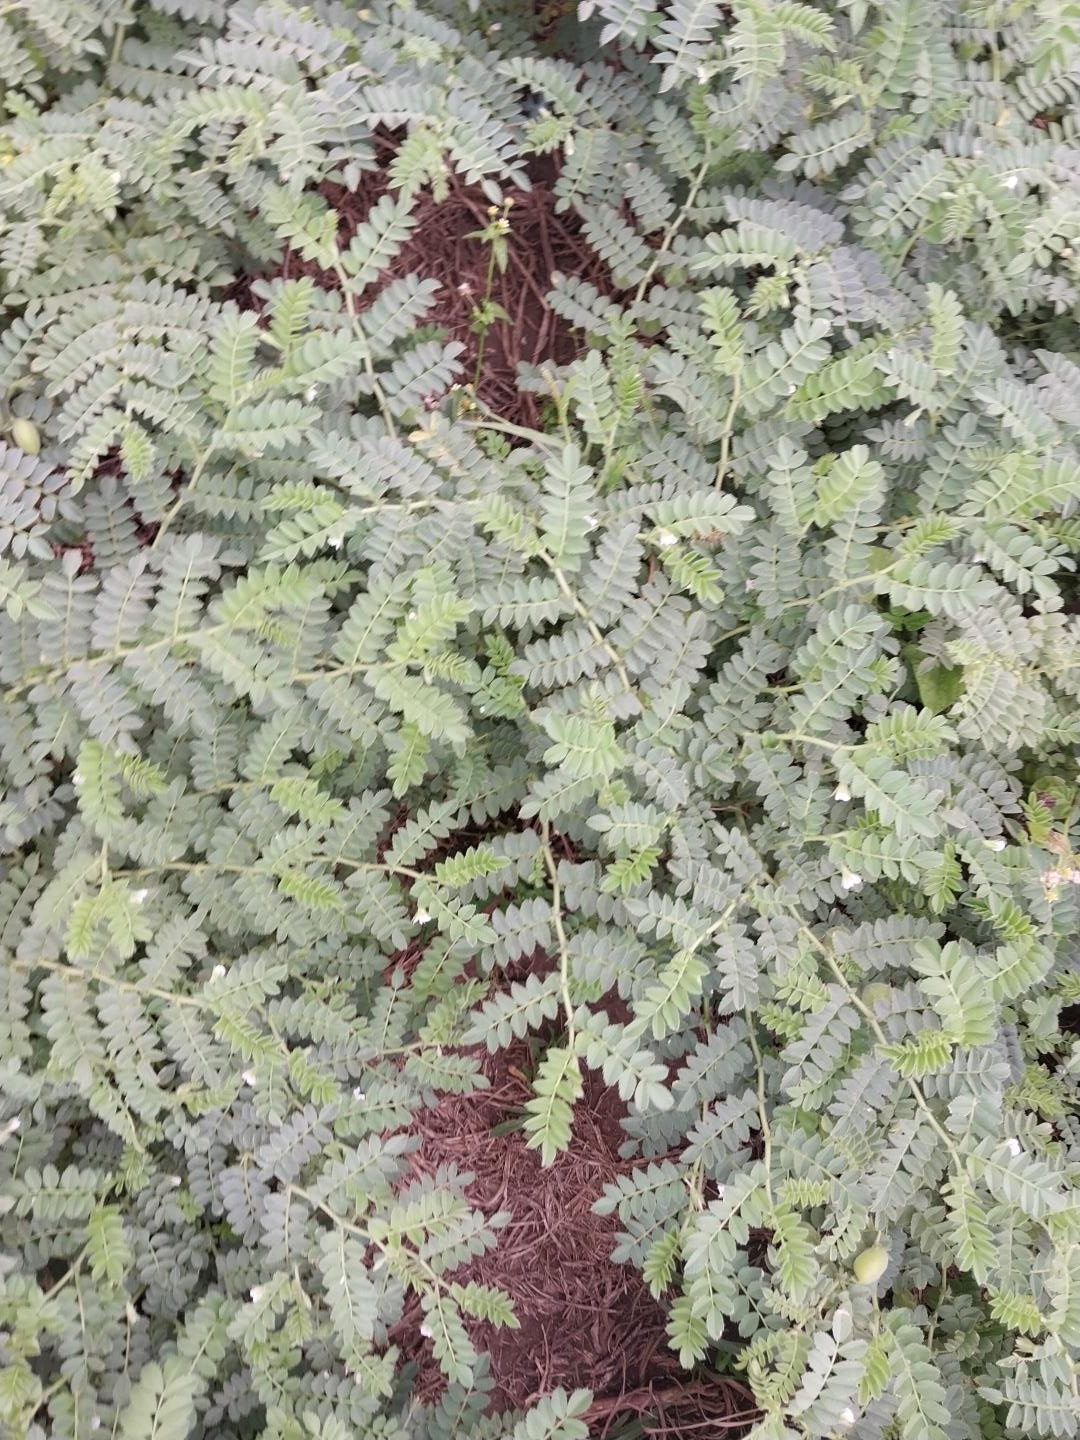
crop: chickpea
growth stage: development pod
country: Tanzania
